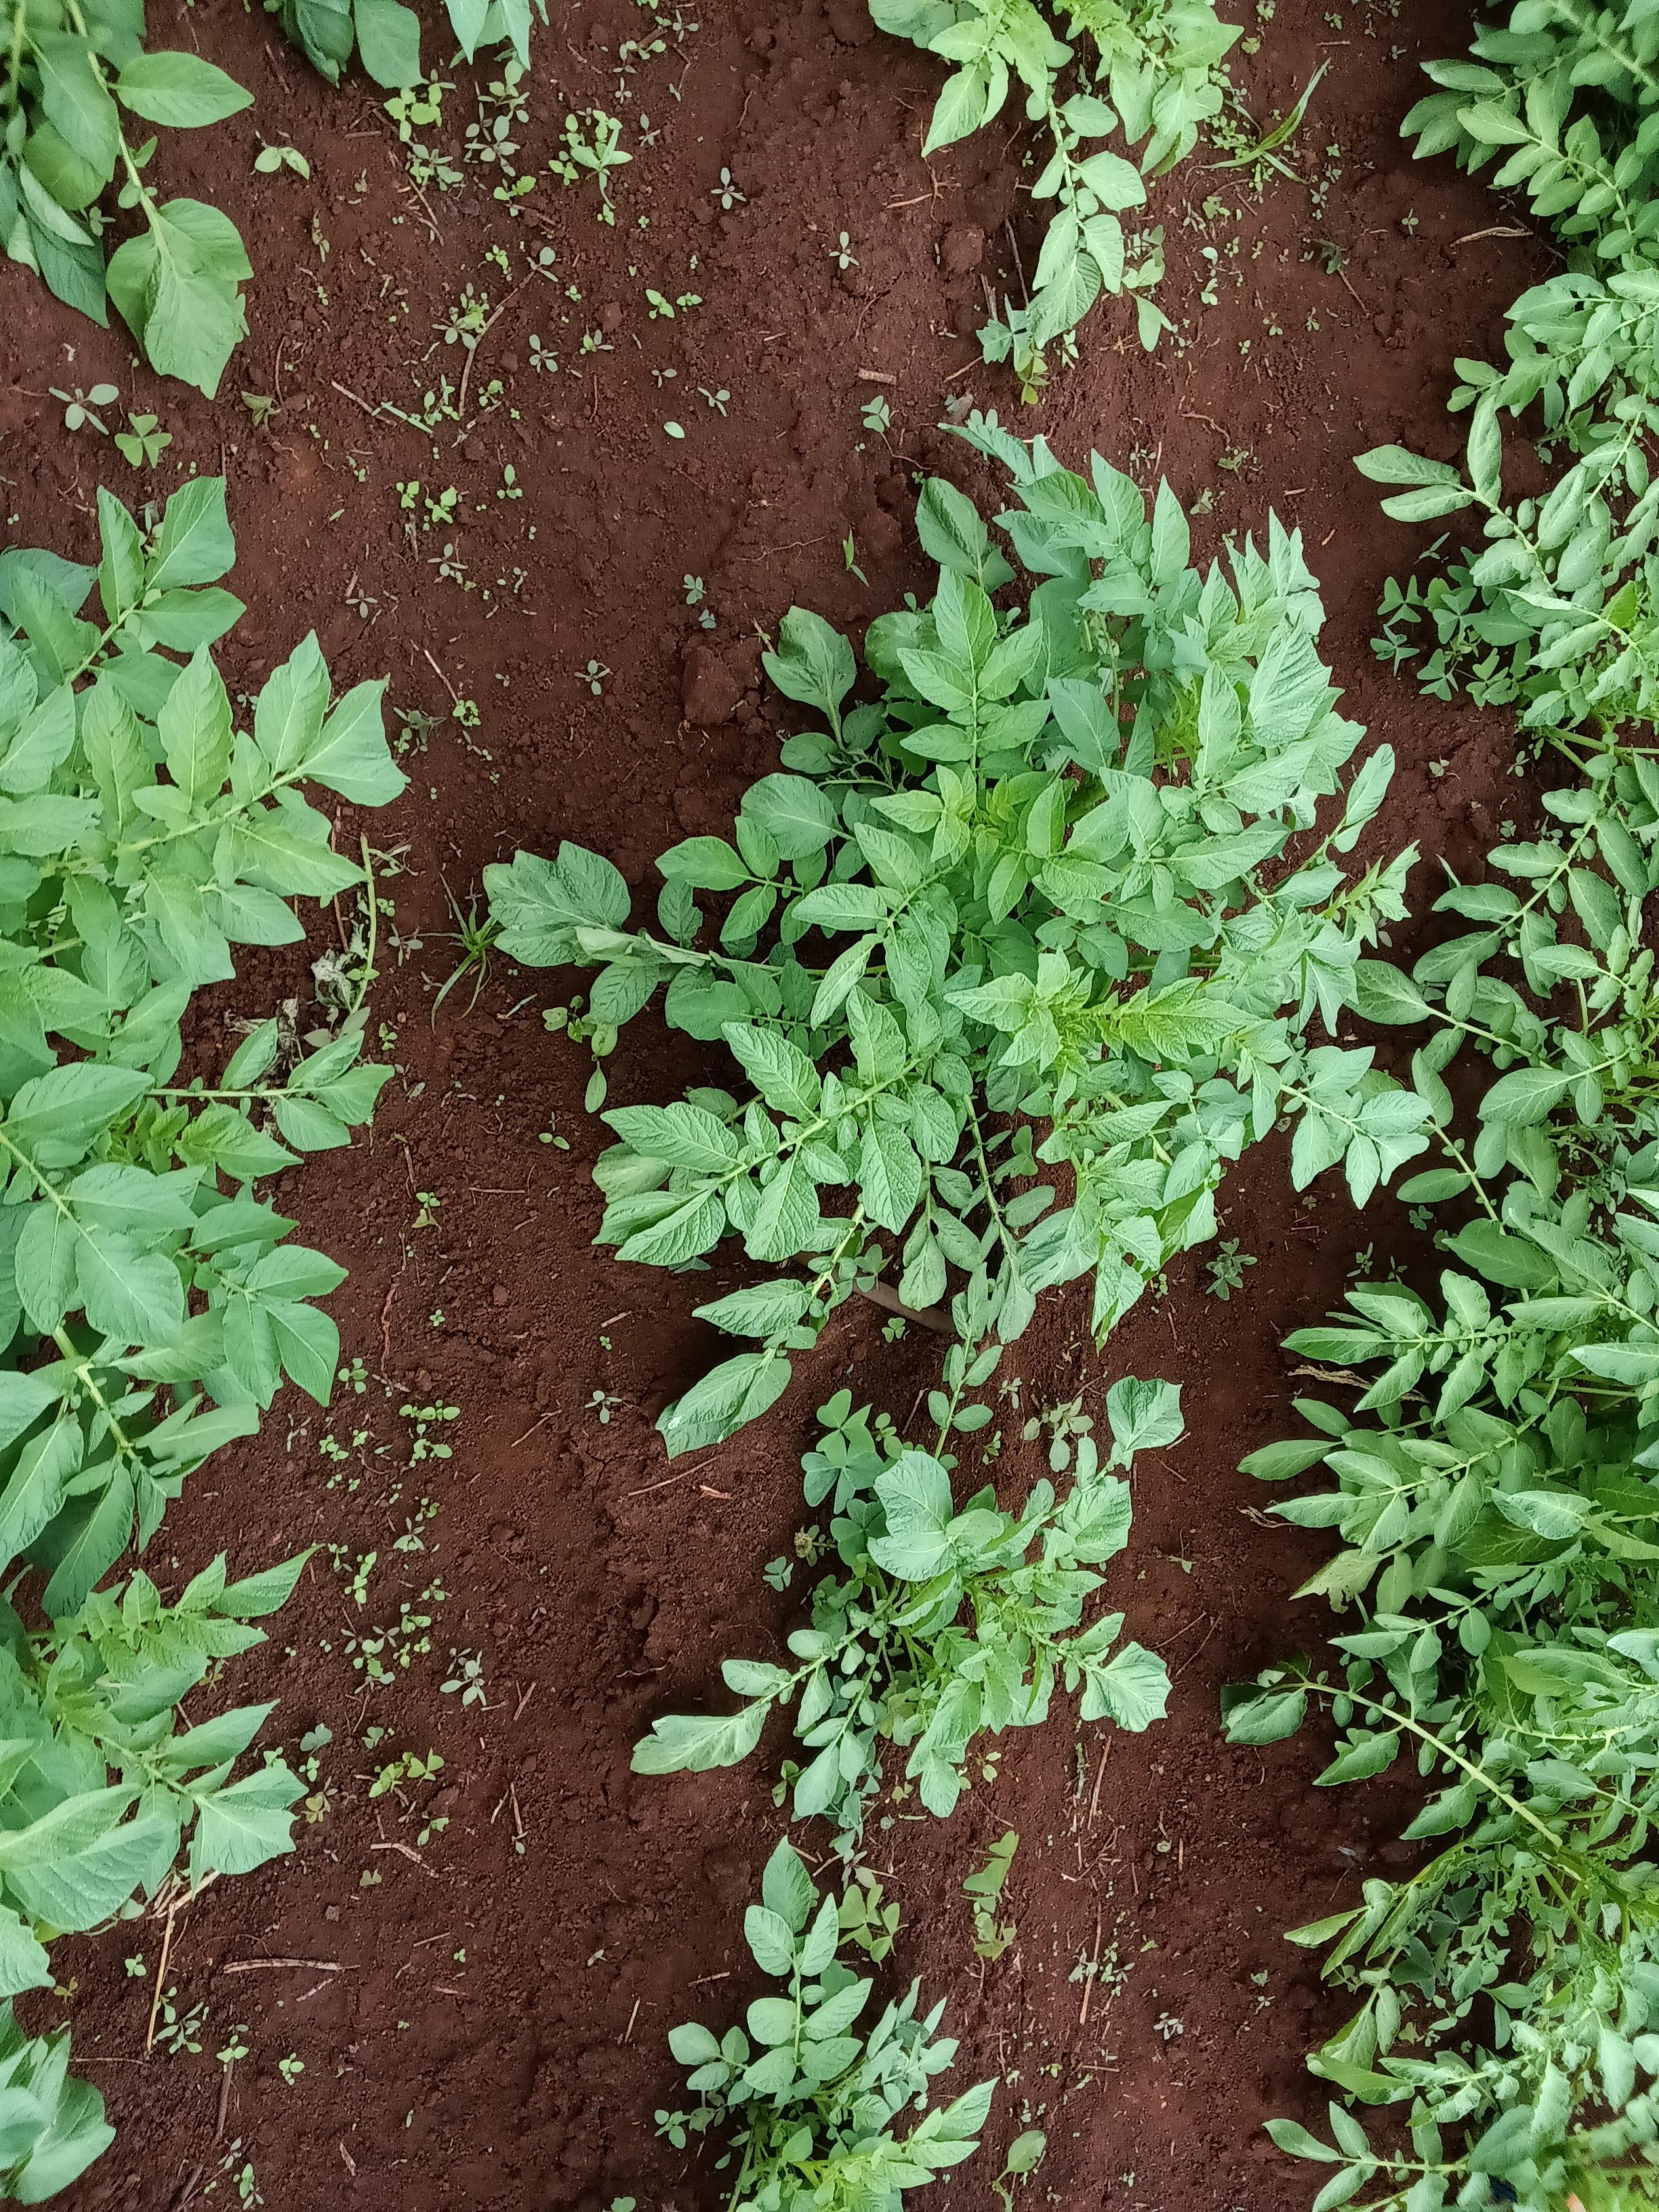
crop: potato
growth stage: vegetative
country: Kenya
